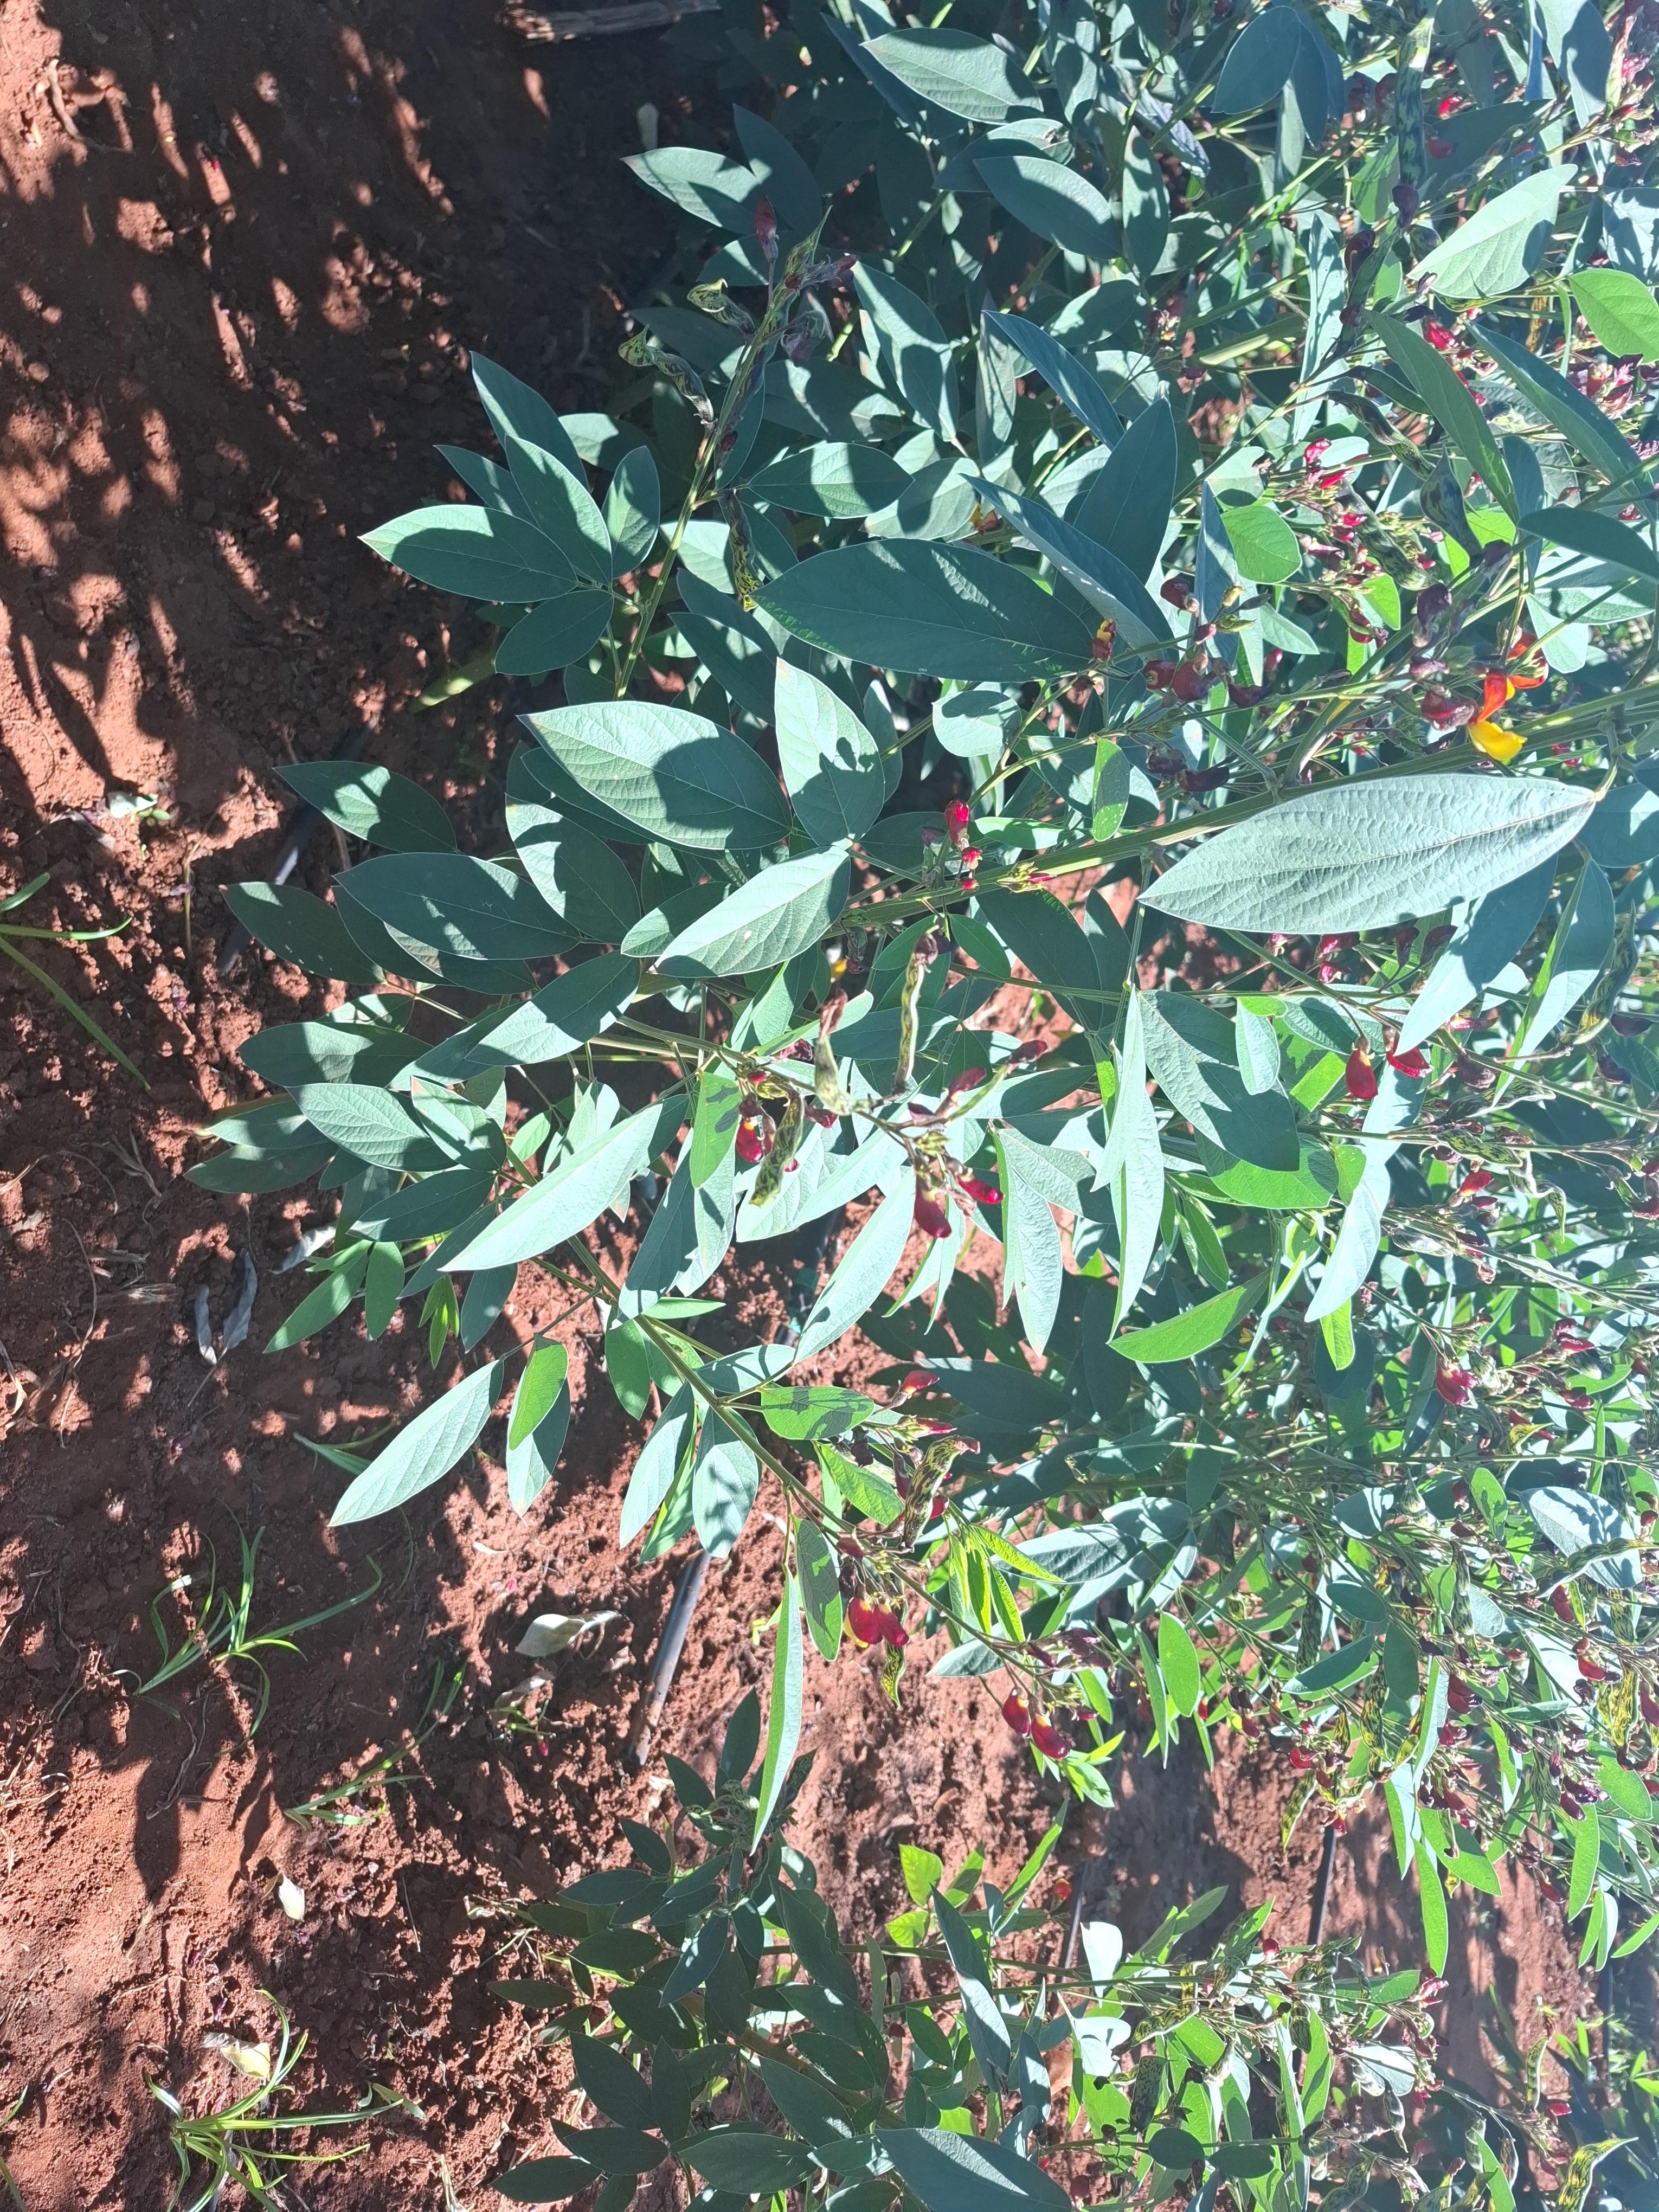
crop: pigeonpea
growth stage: flowering
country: Kenya
